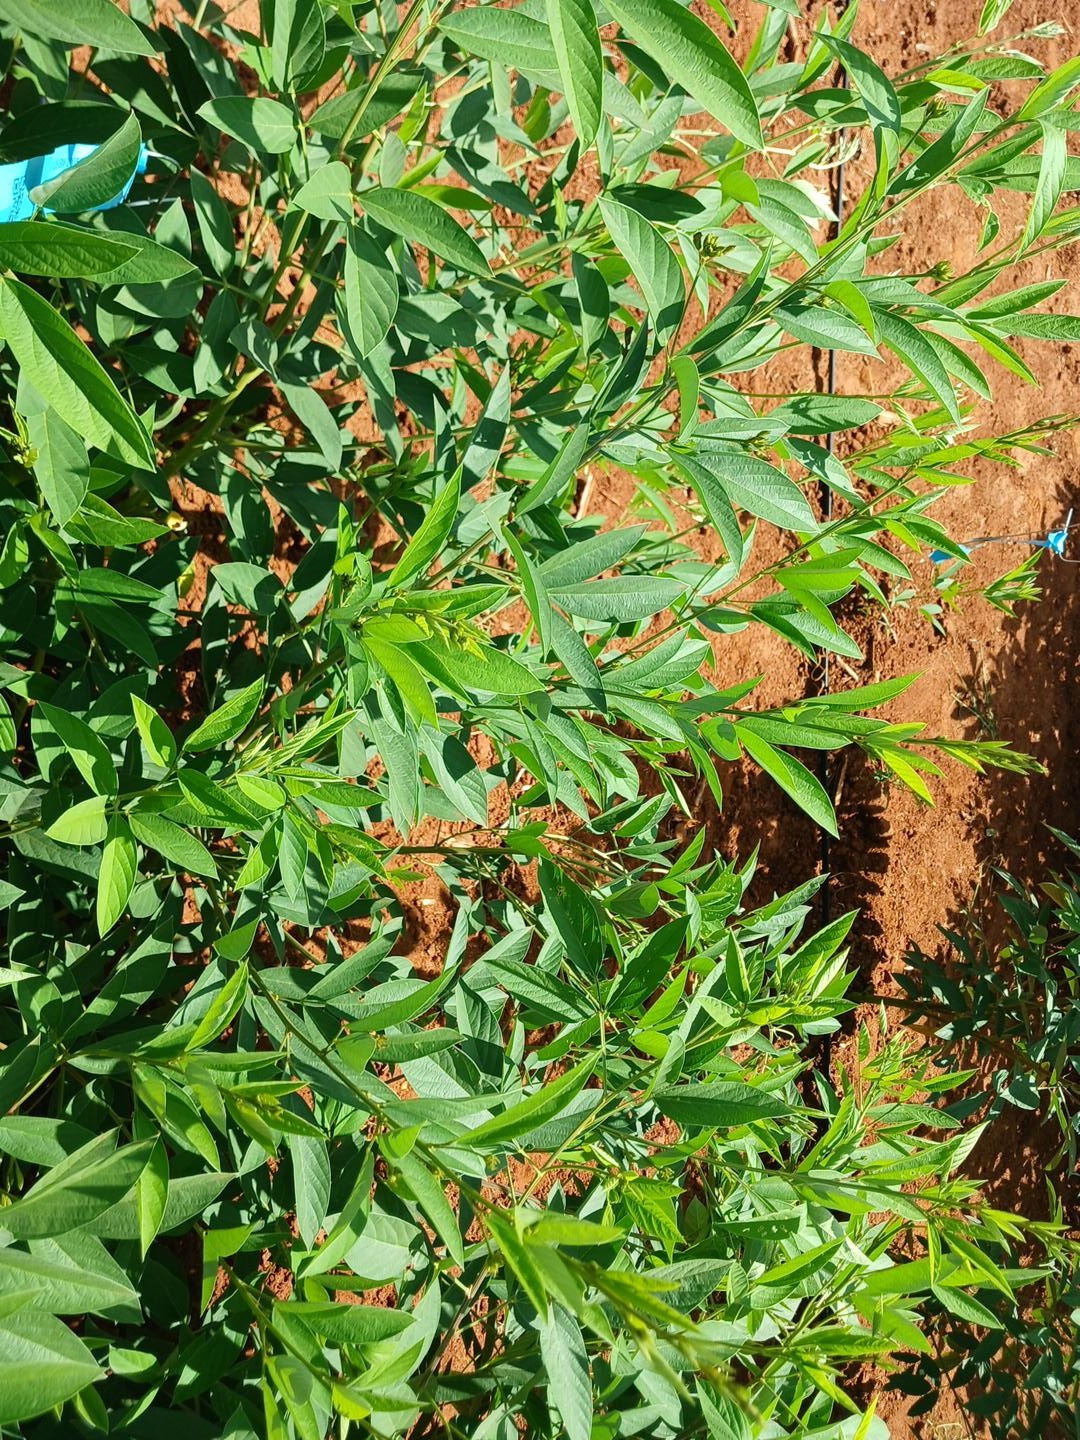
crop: pigeonpea
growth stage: vegetative
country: Kenya
